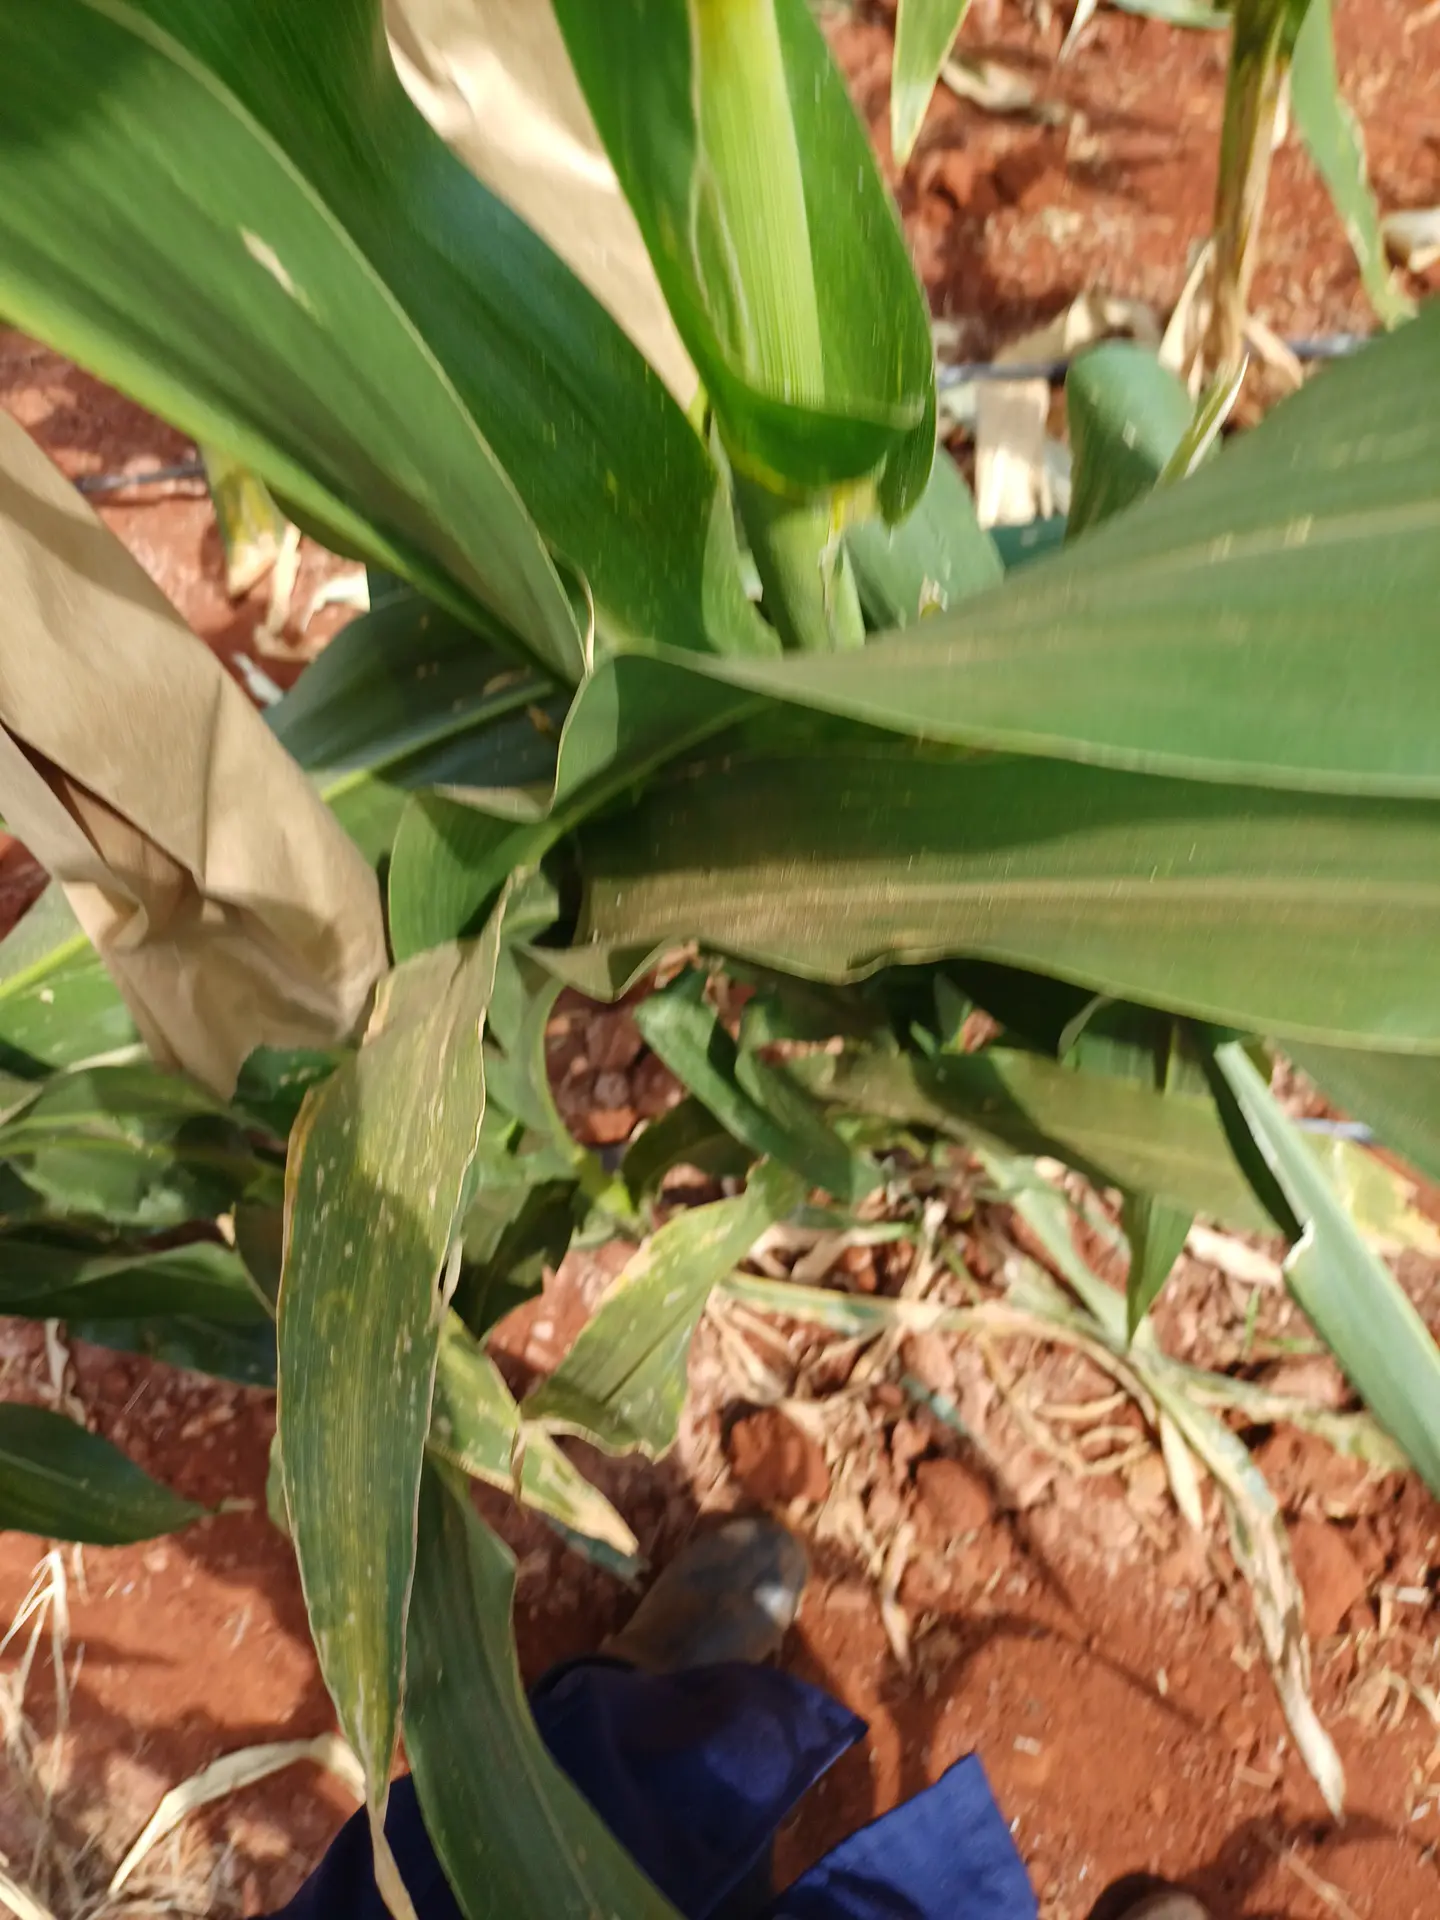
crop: maize
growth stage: flowering
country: Kenya
